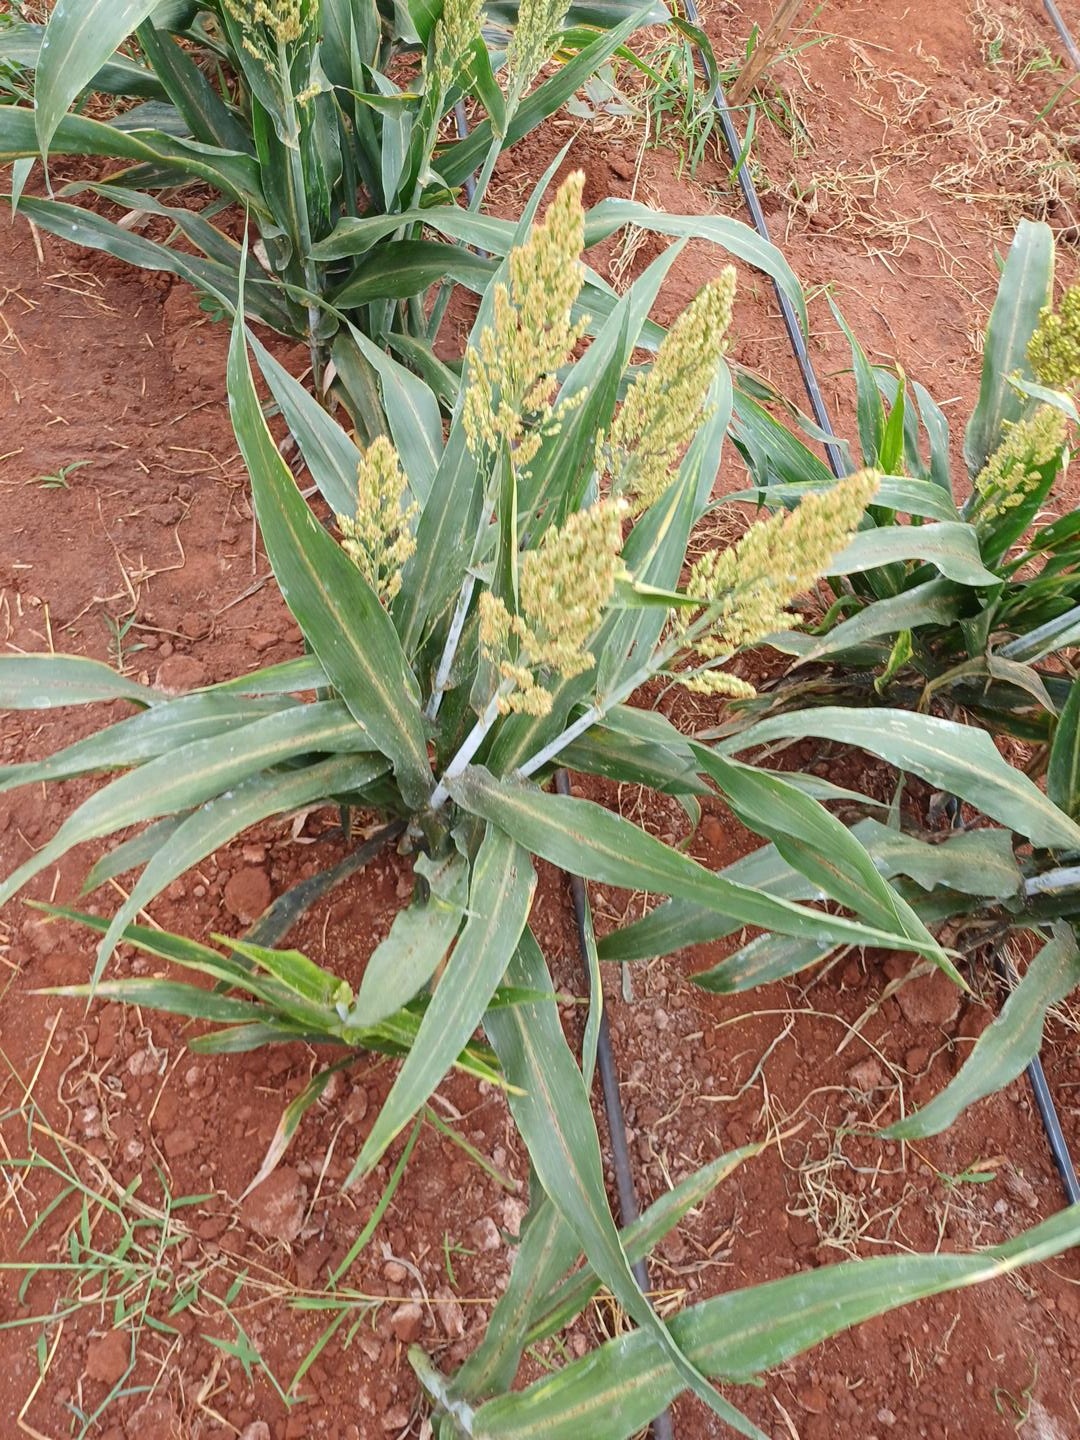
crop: sorghum
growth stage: filling grain
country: Kenya
